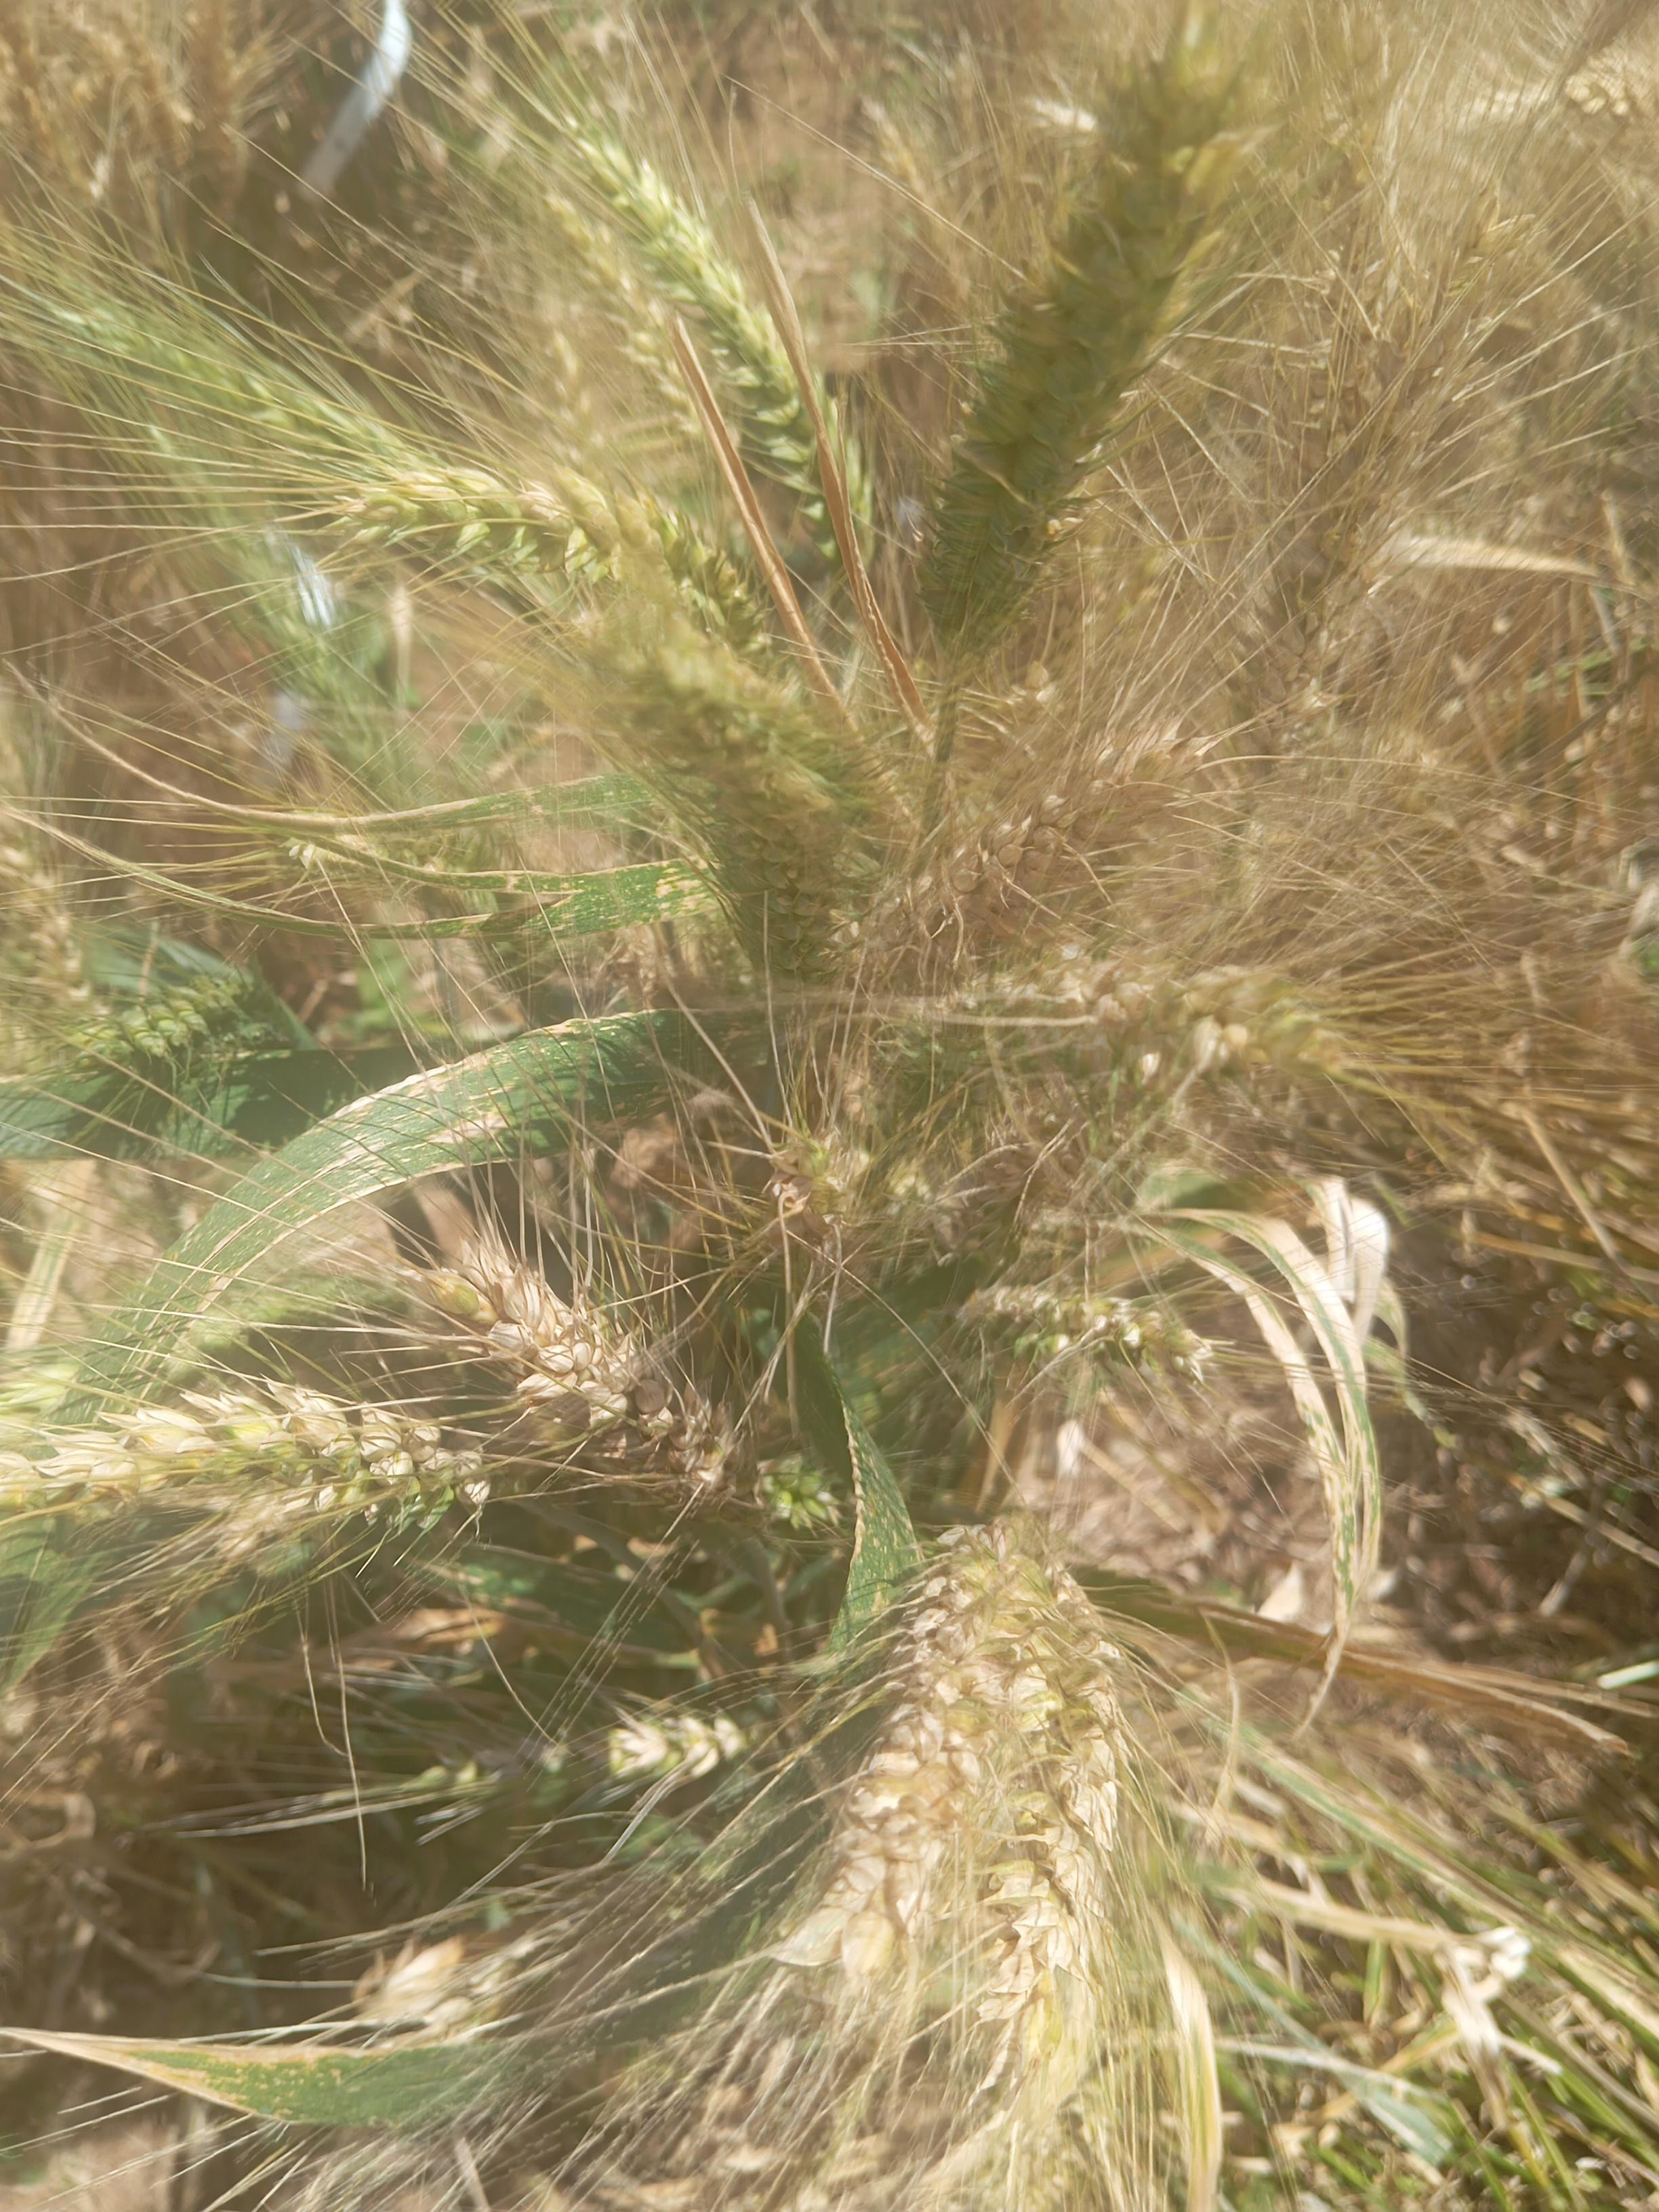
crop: wheat
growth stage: maturity
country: Kenya
